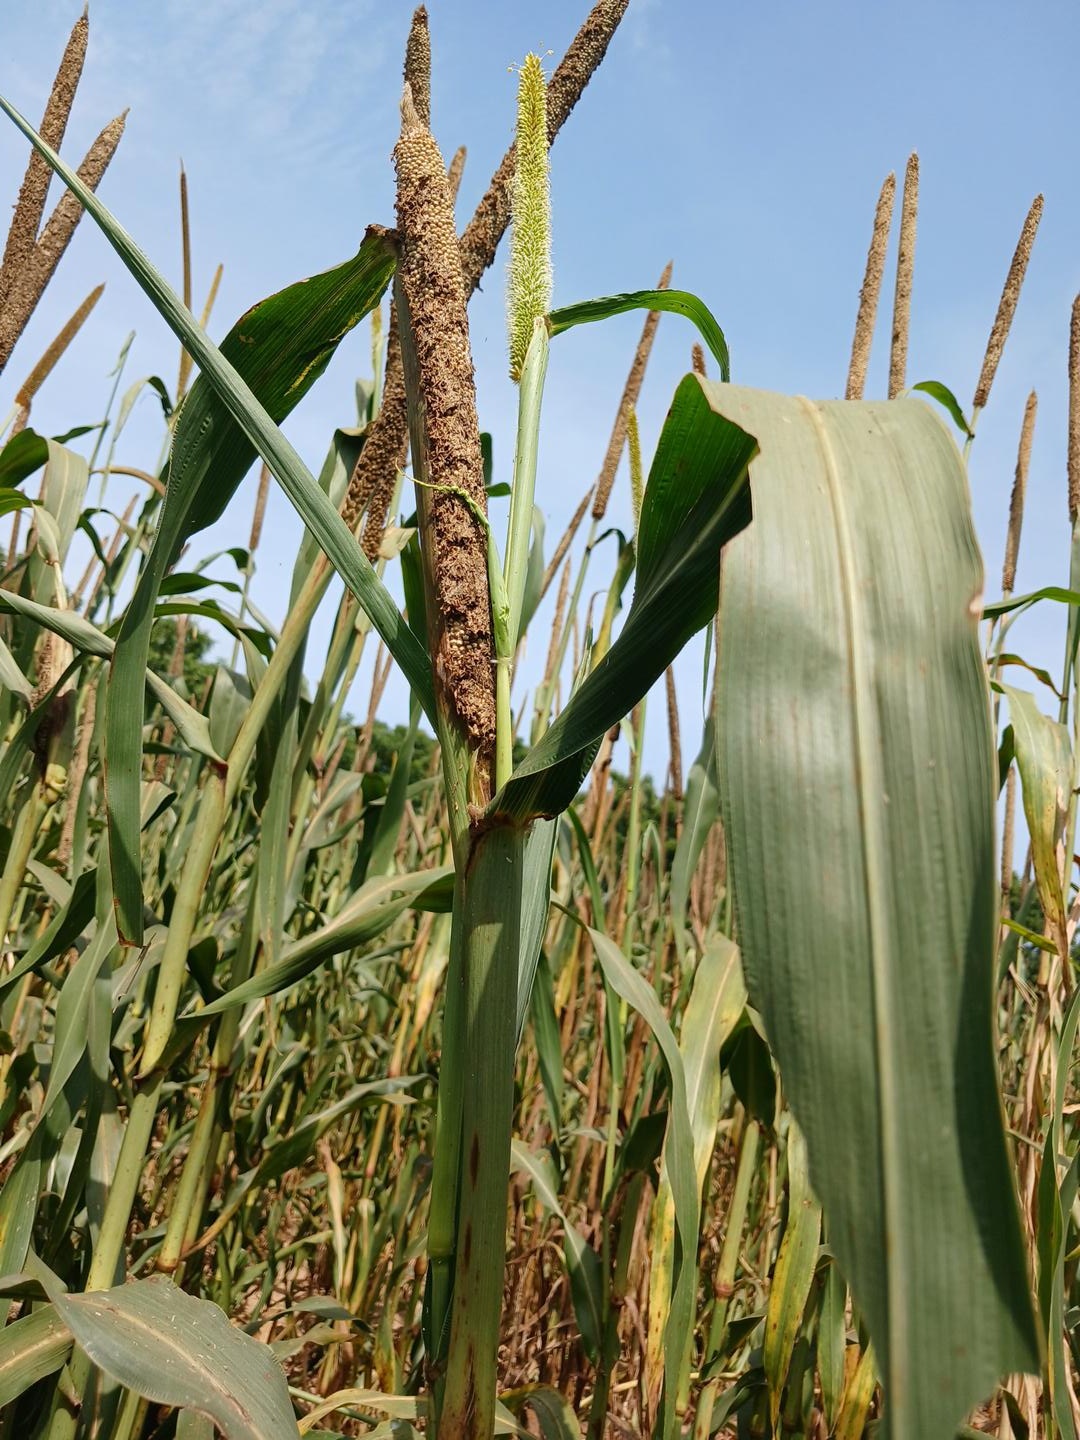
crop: pearl millet
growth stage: maturity
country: Senegal
